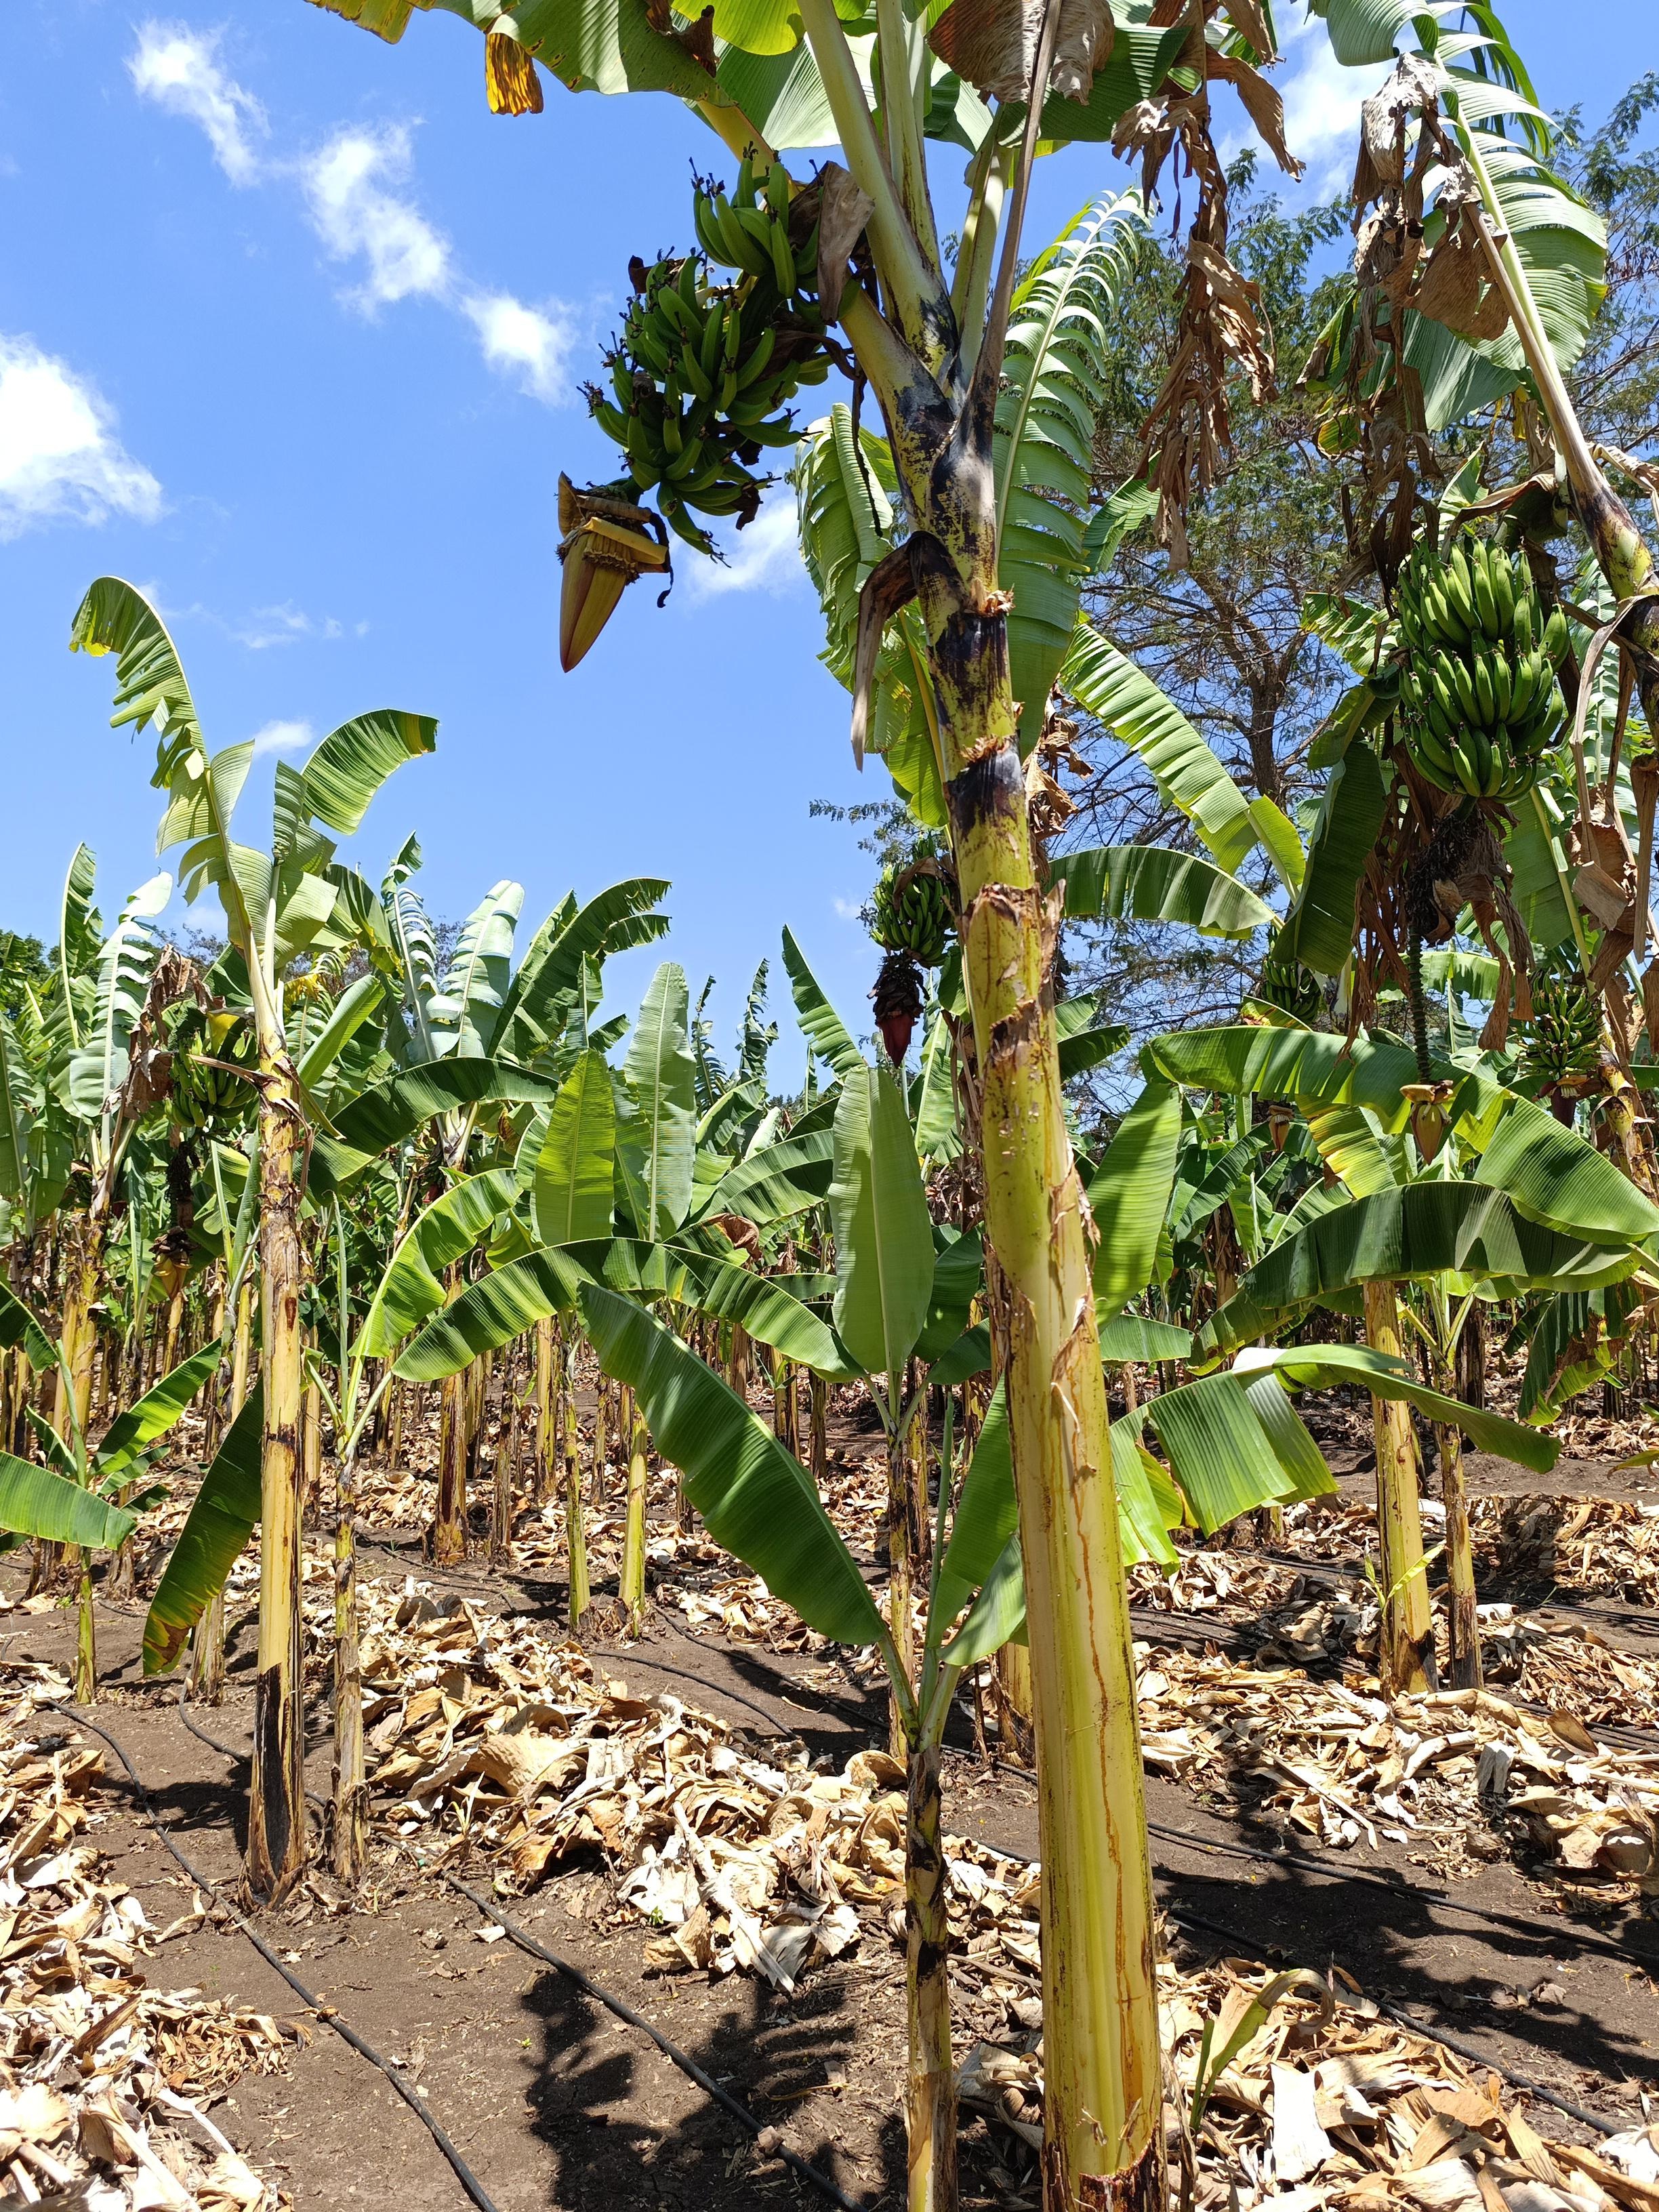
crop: banana
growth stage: development fruit
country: Tanzania
